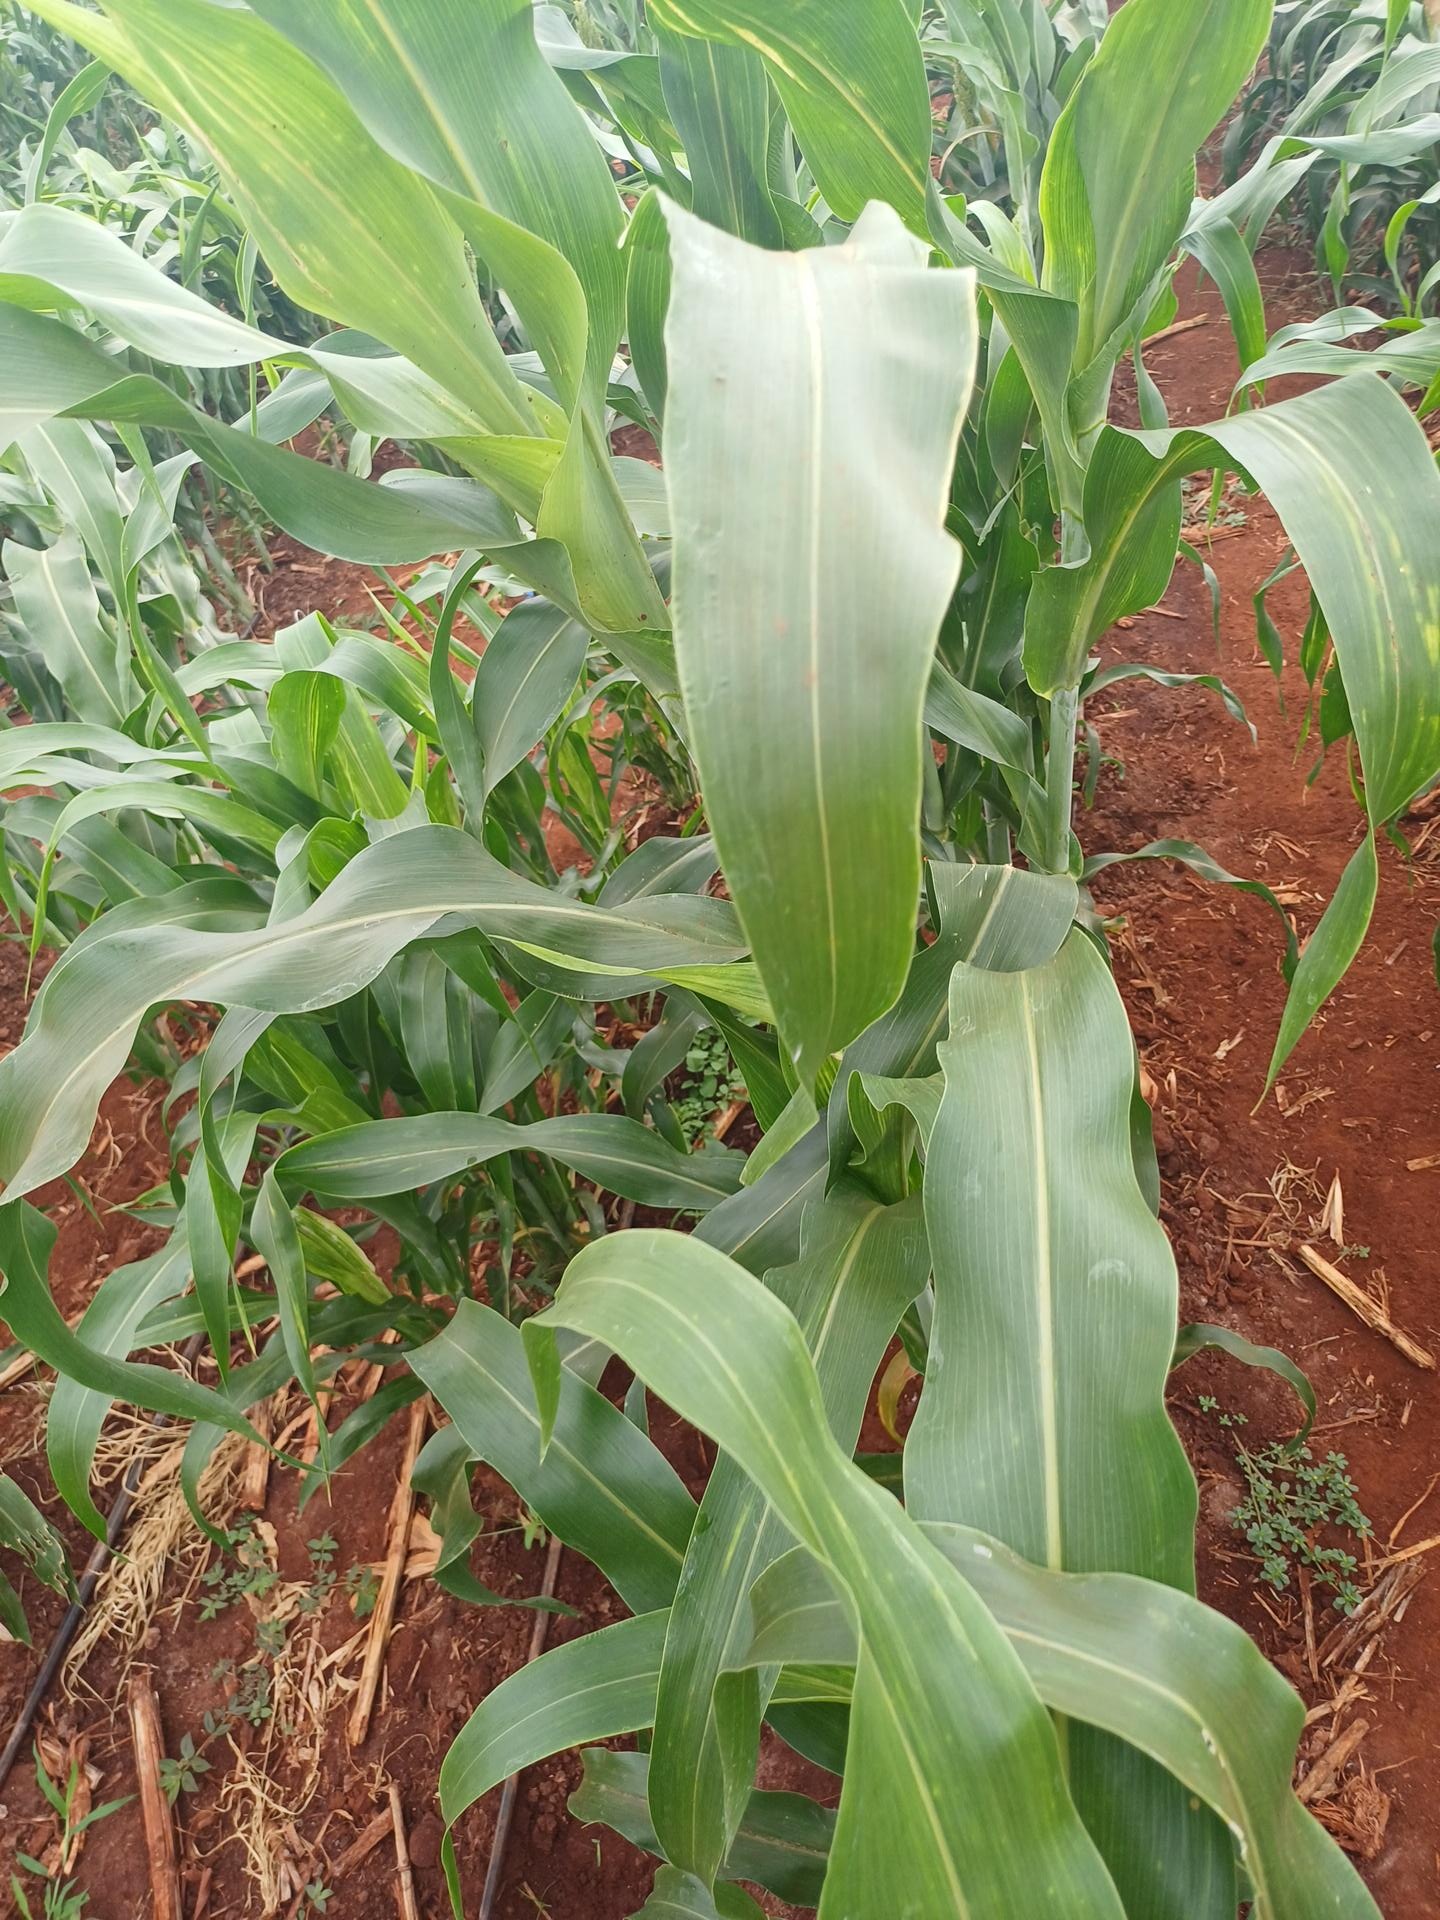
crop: sorghum
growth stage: vegetative
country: Kenya
